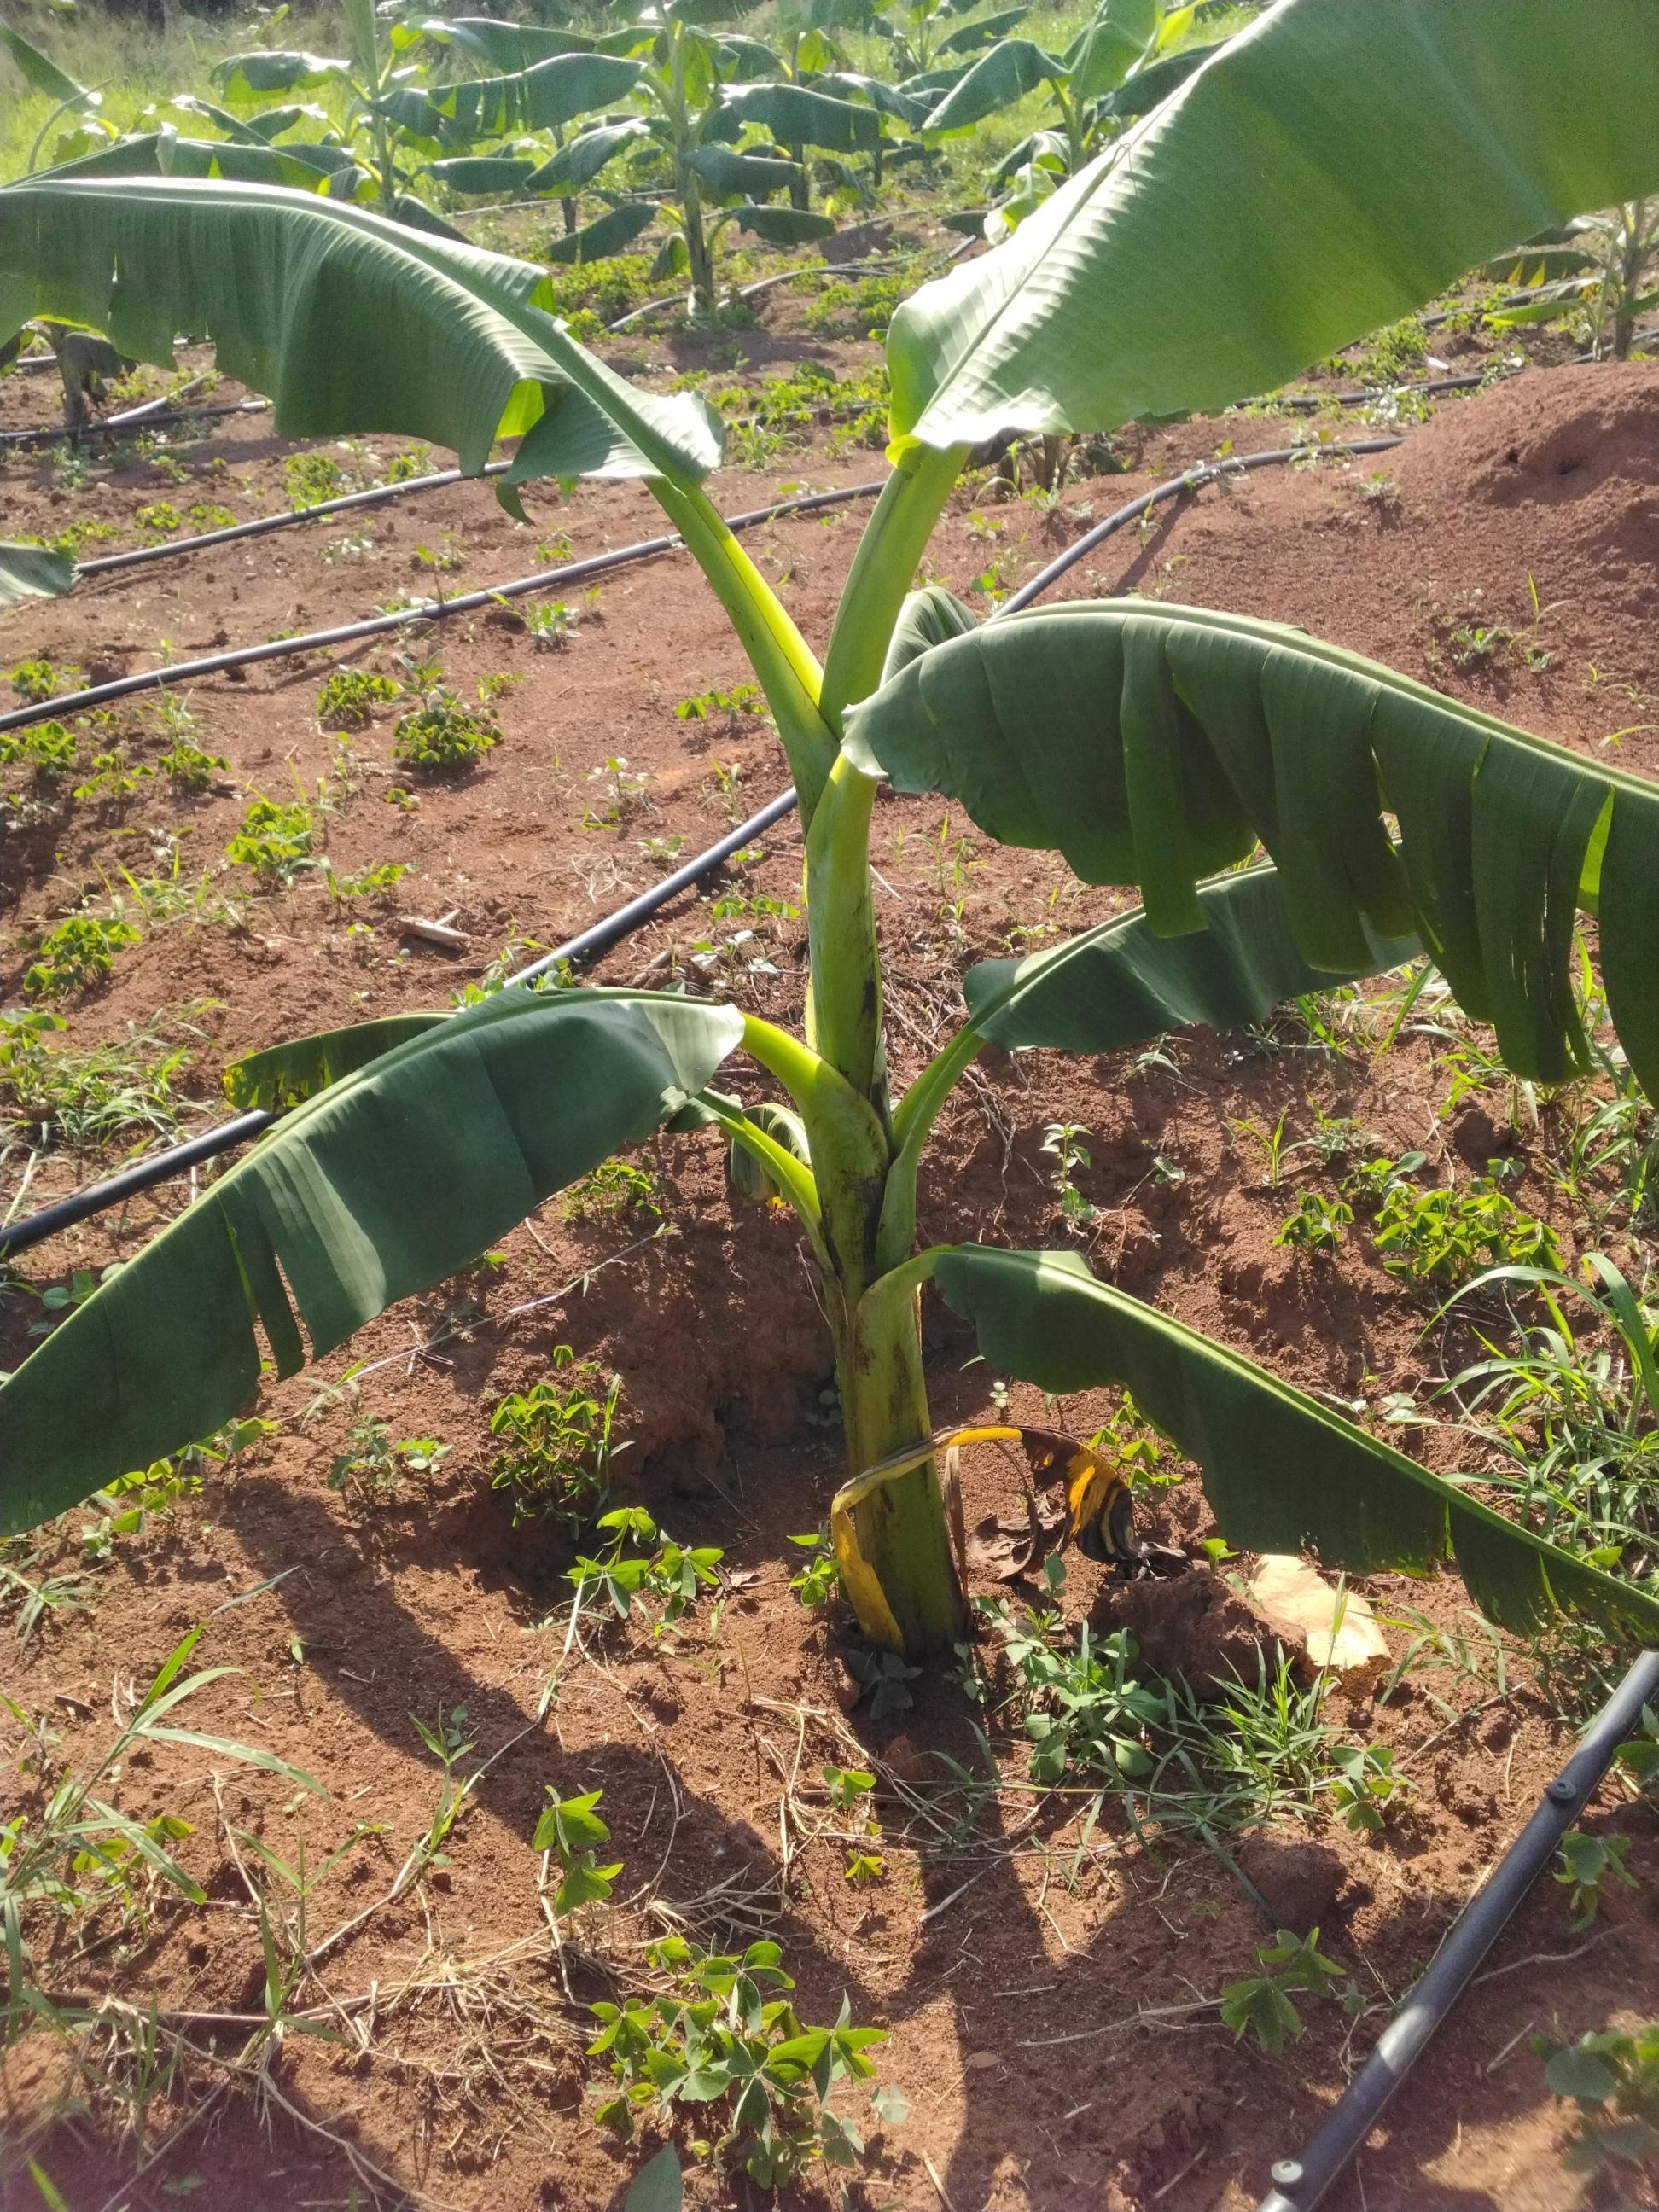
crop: banana
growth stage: vegetative
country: Uganda
